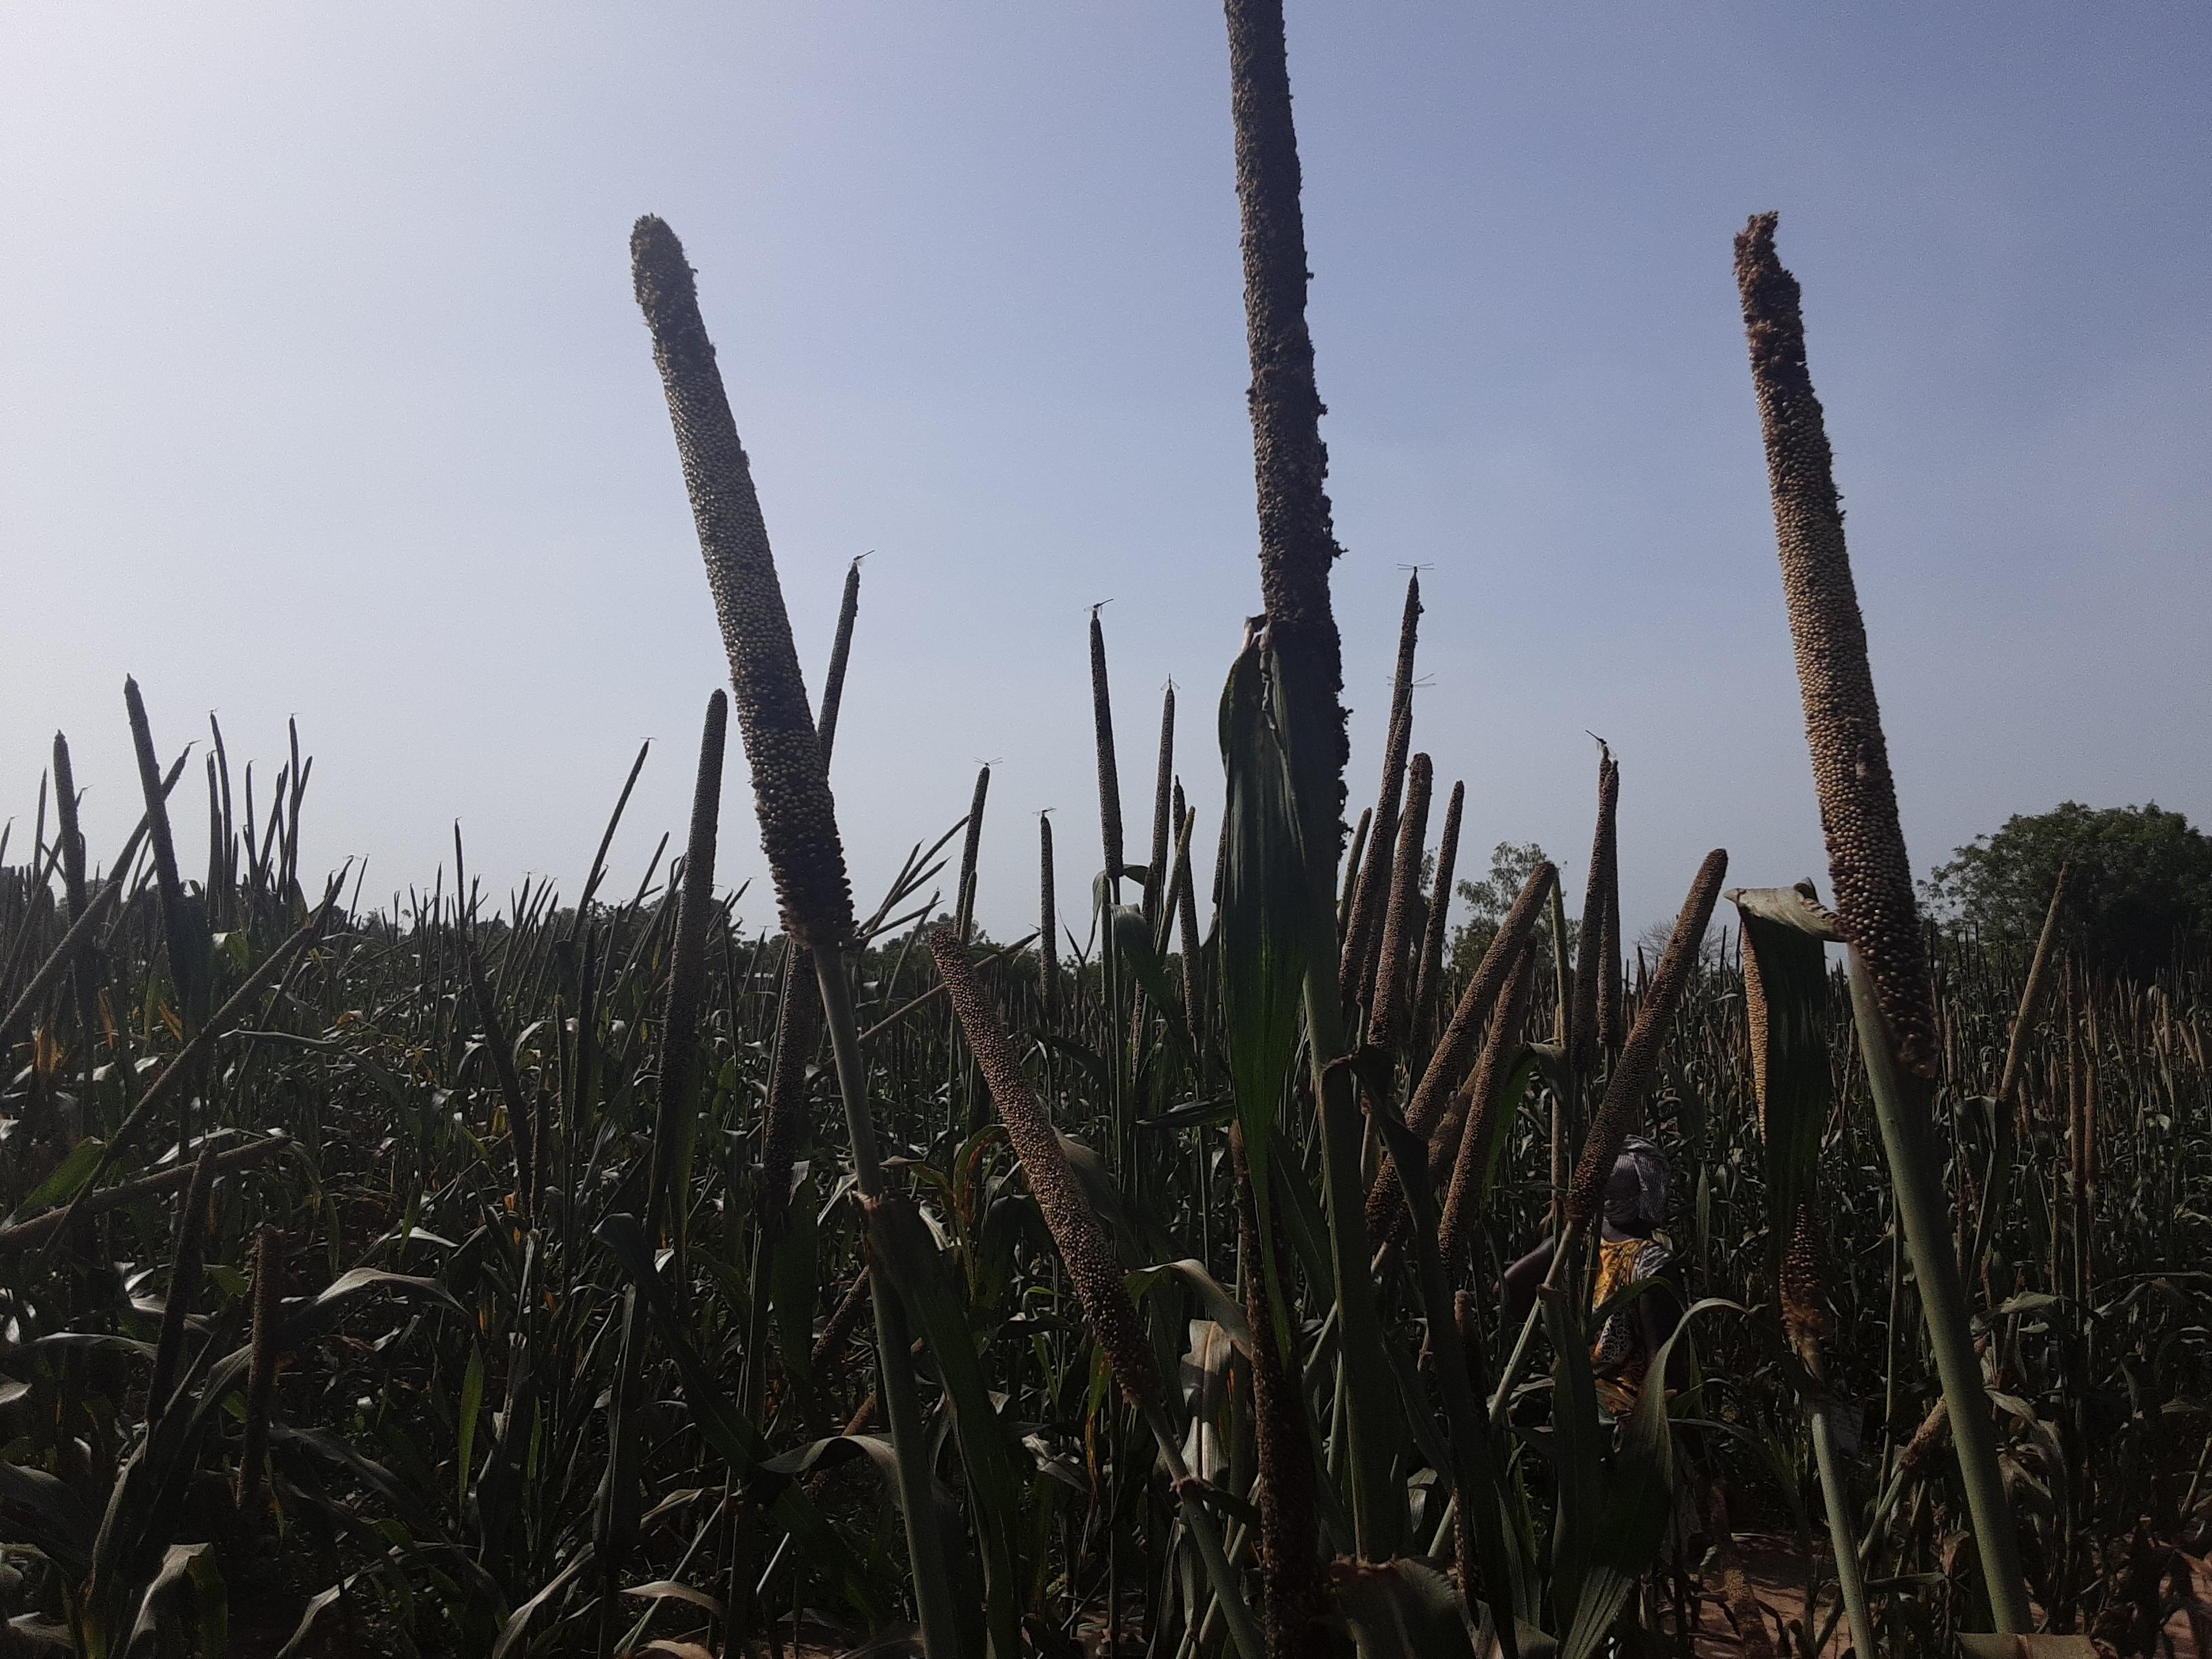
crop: pearl millet
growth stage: filling grain
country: Senegal
